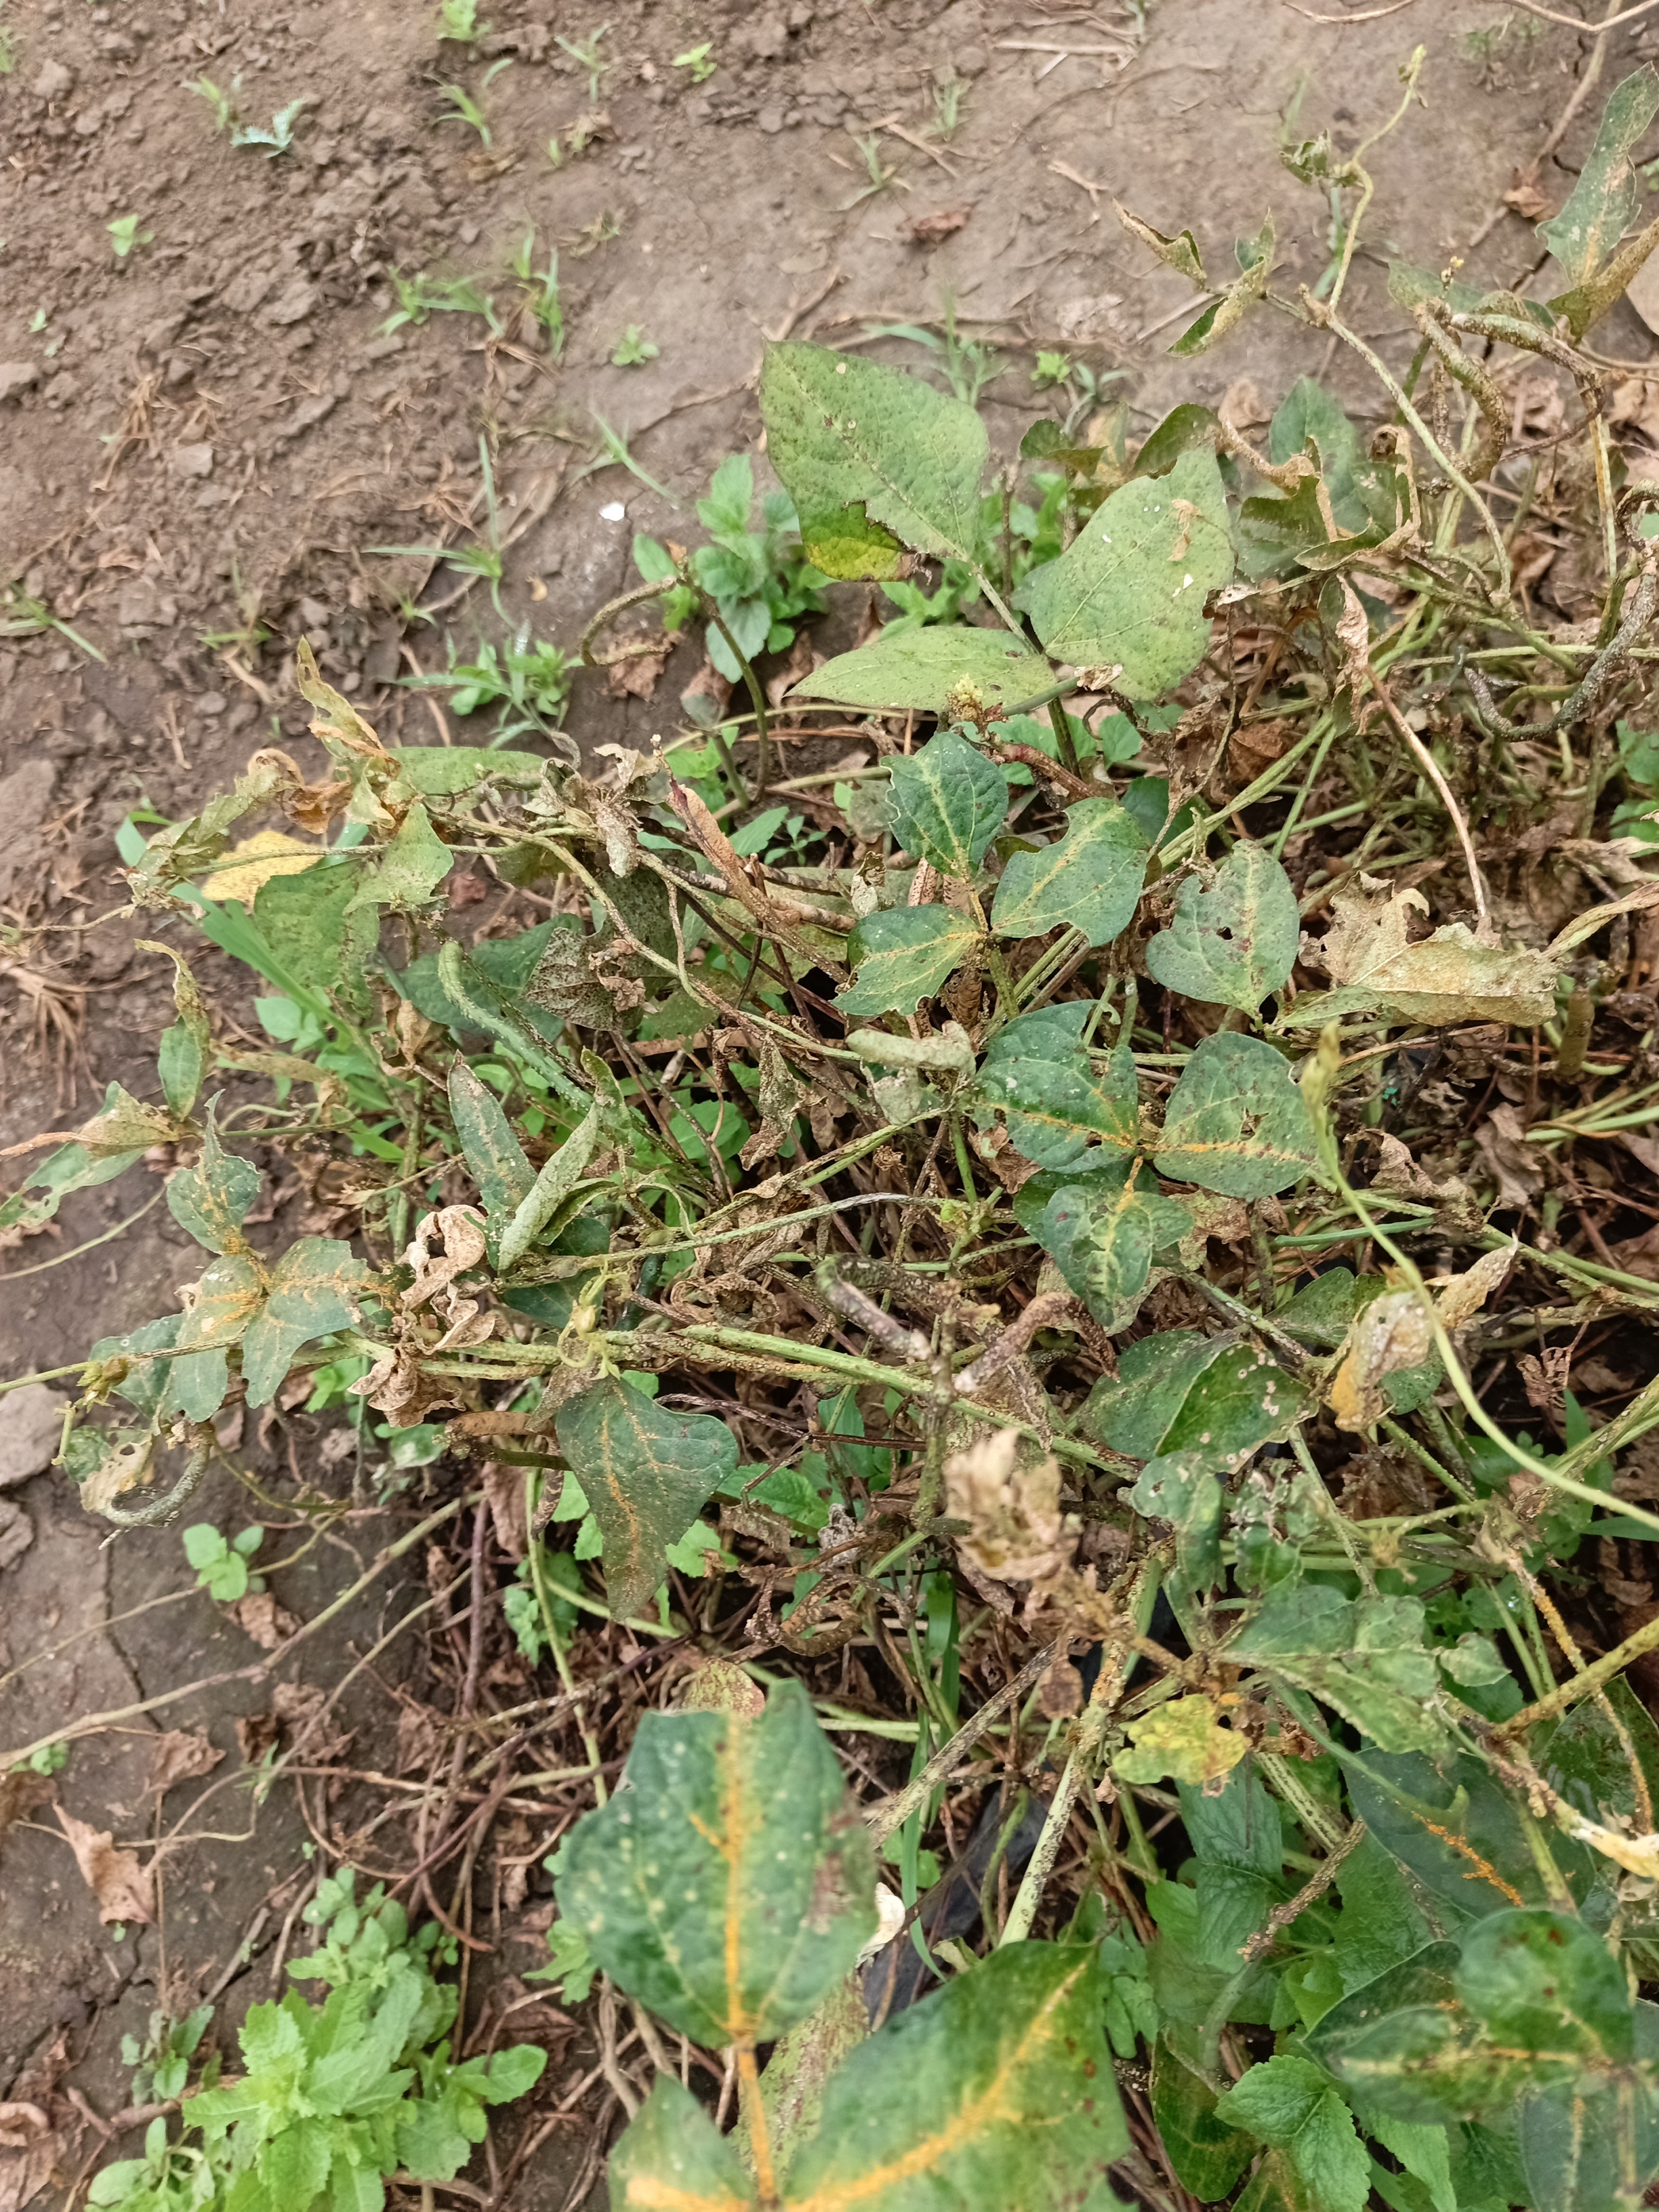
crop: cowpea
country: Tanzania
